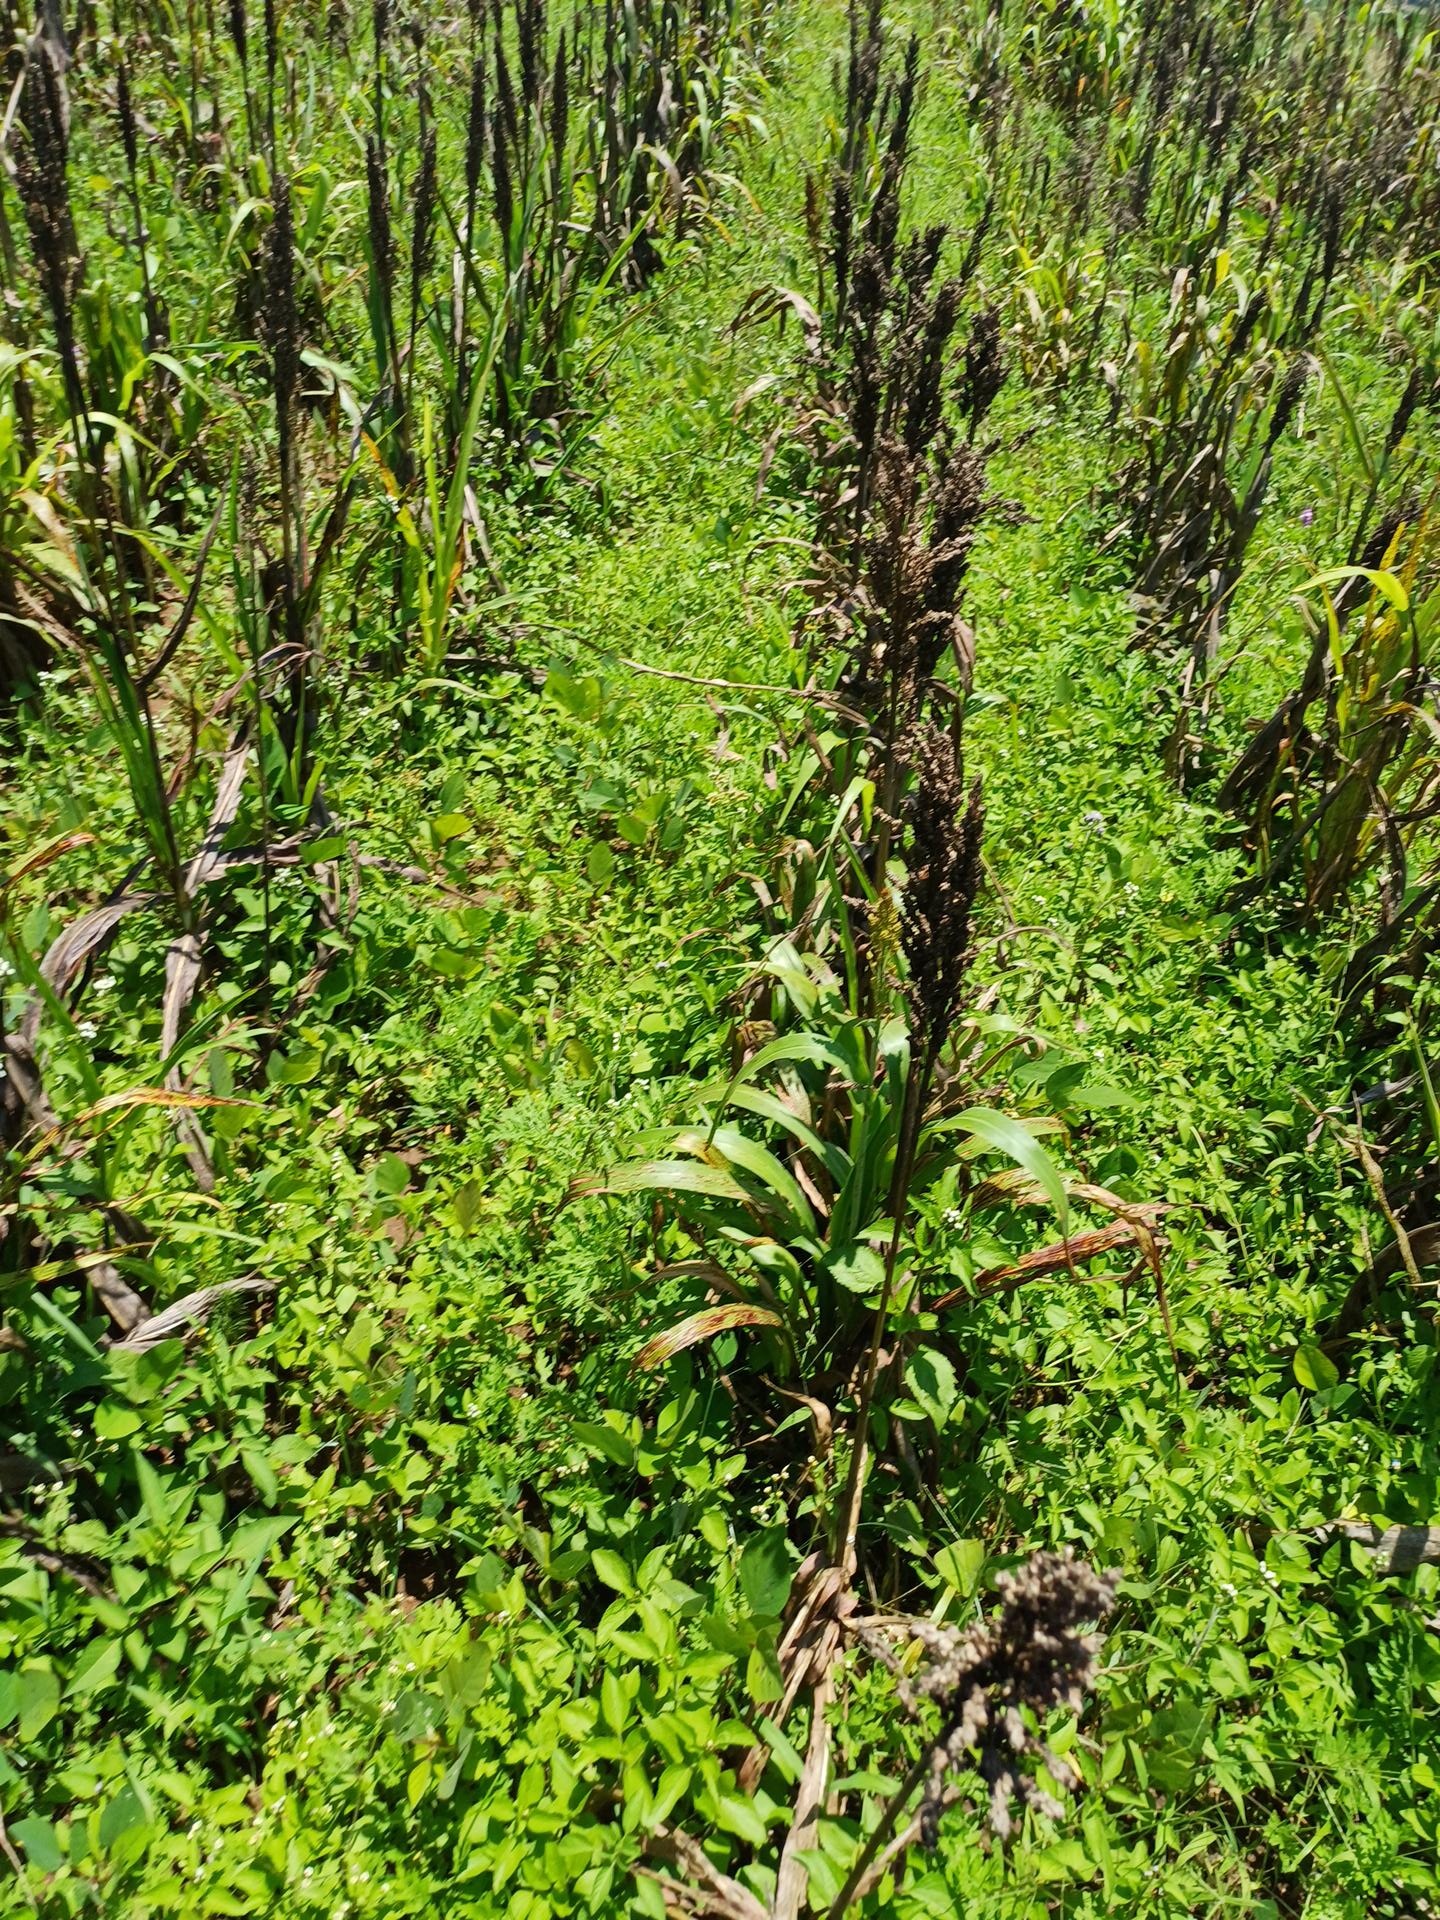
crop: sorghum
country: Kenya
